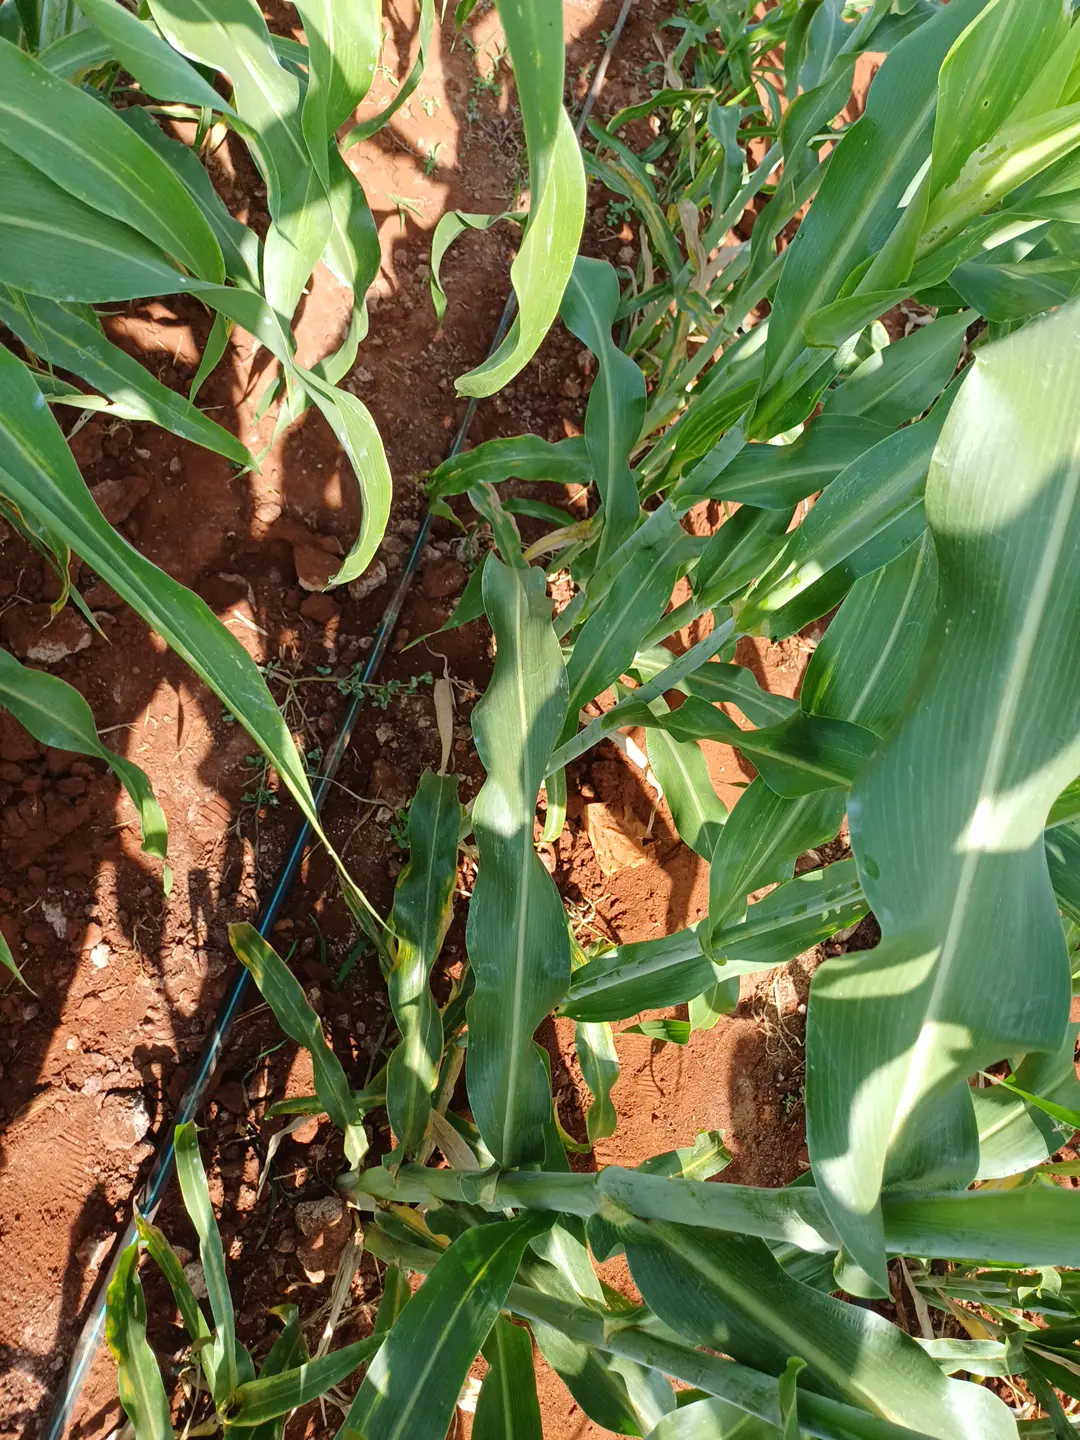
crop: sorghum
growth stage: heading tuber
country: Kenya
